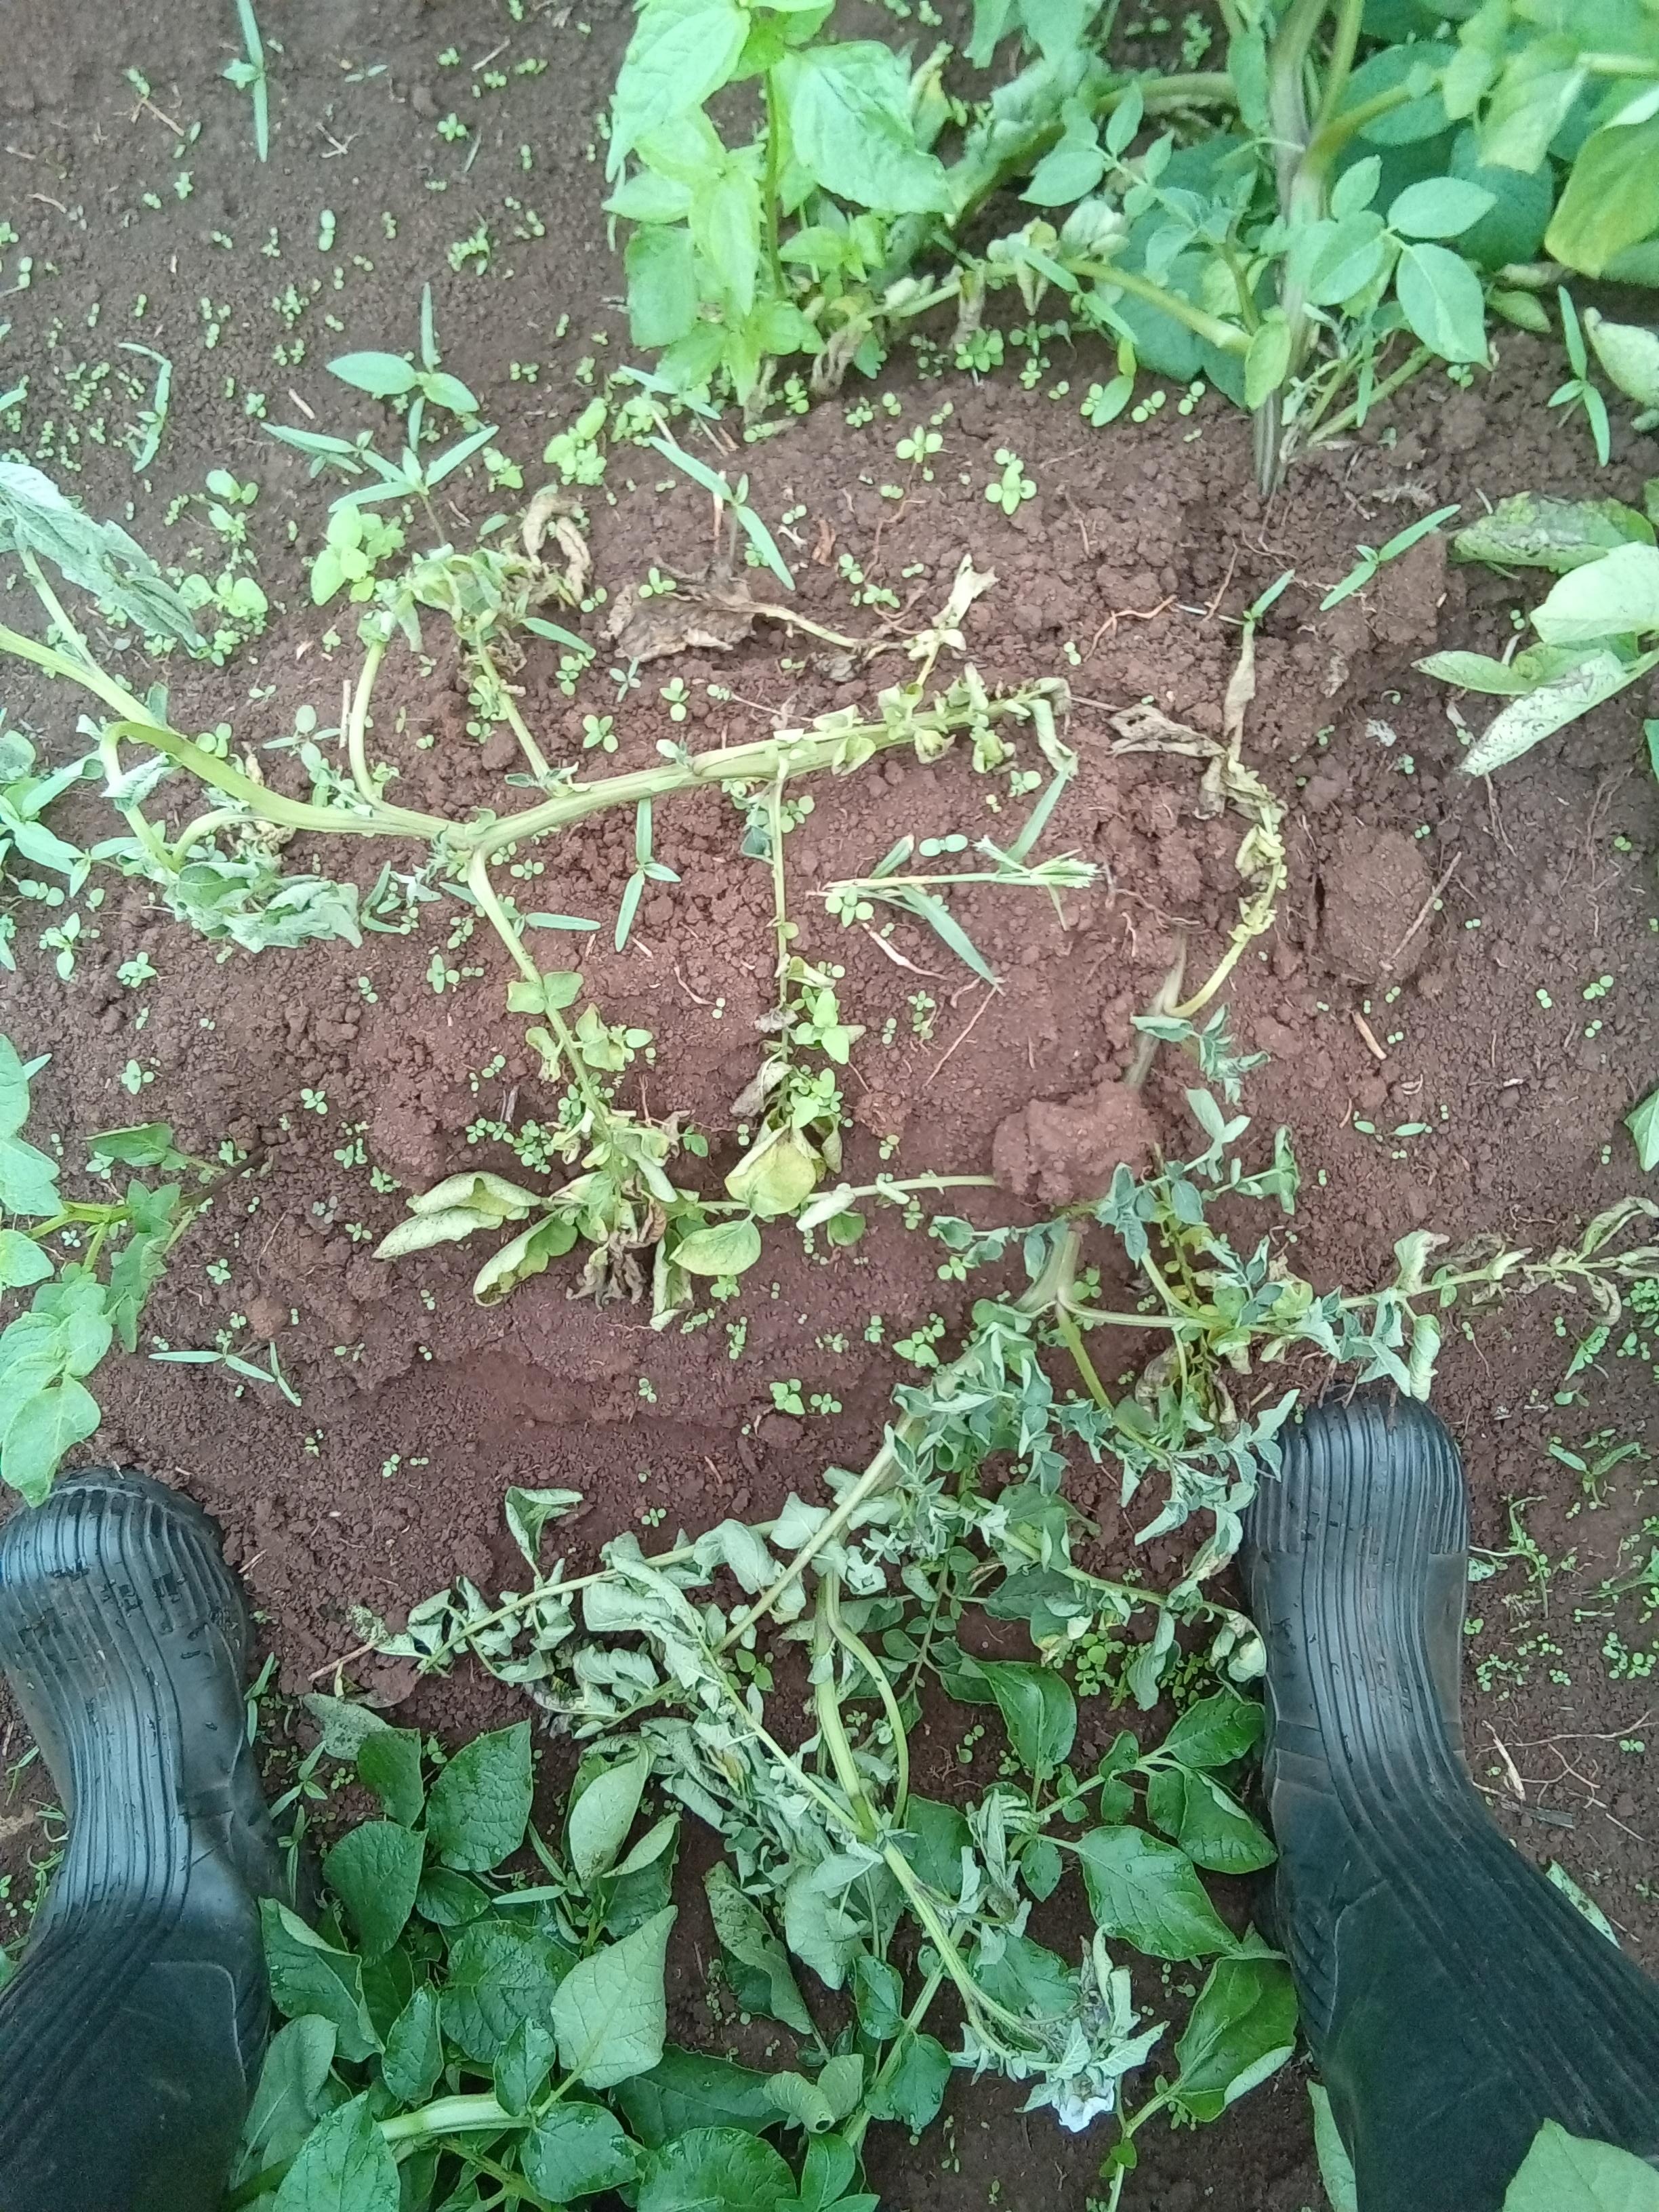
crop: potato
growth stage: flowering
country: Kenya
